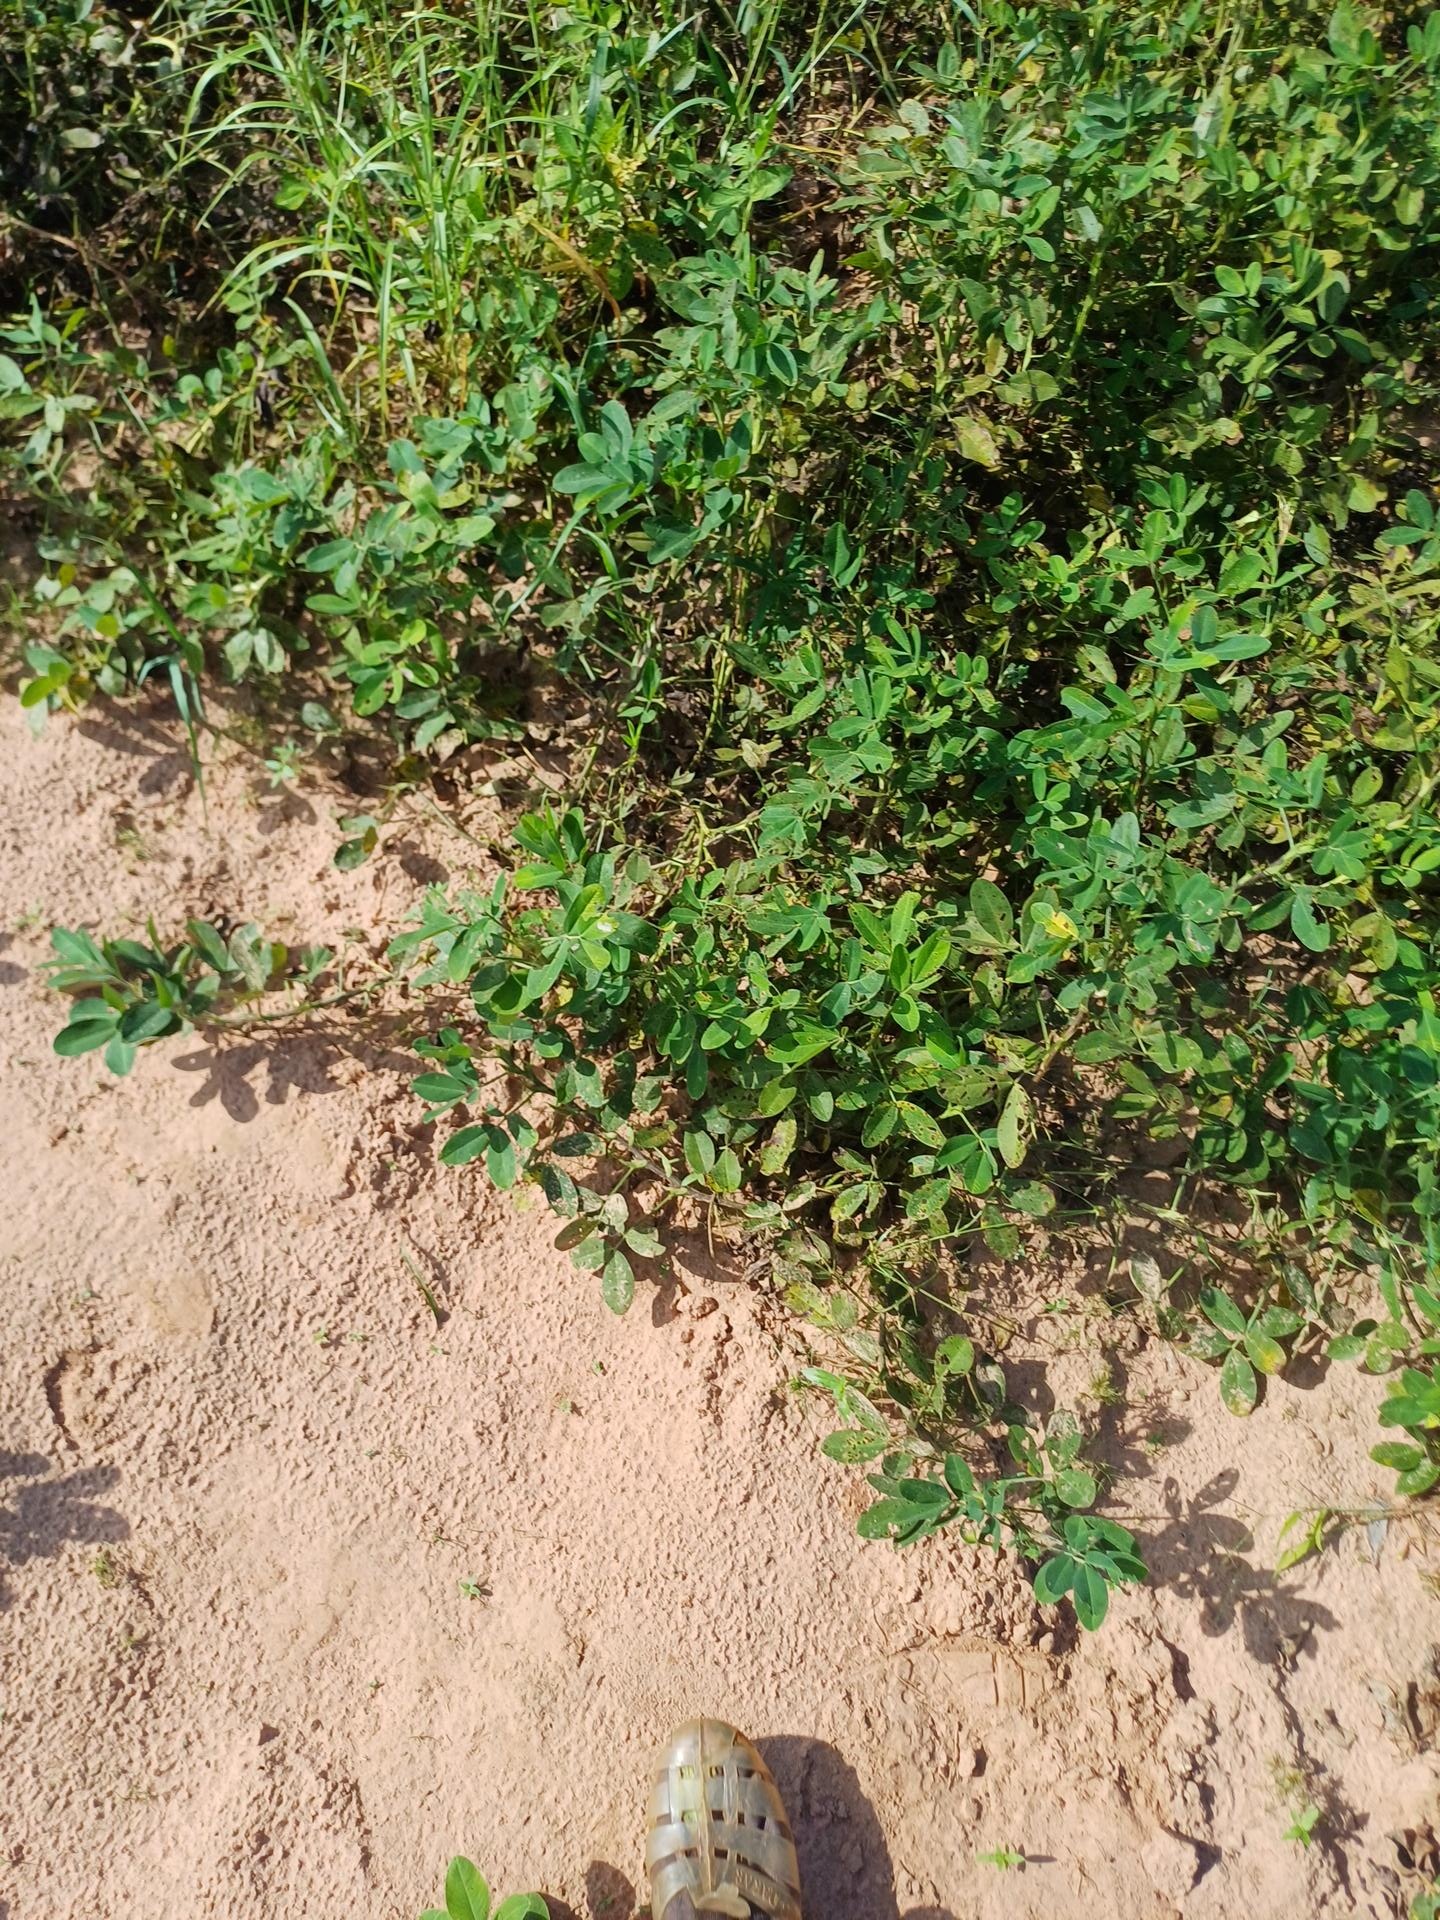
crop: groundnut
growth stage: flowering
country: Senegal
